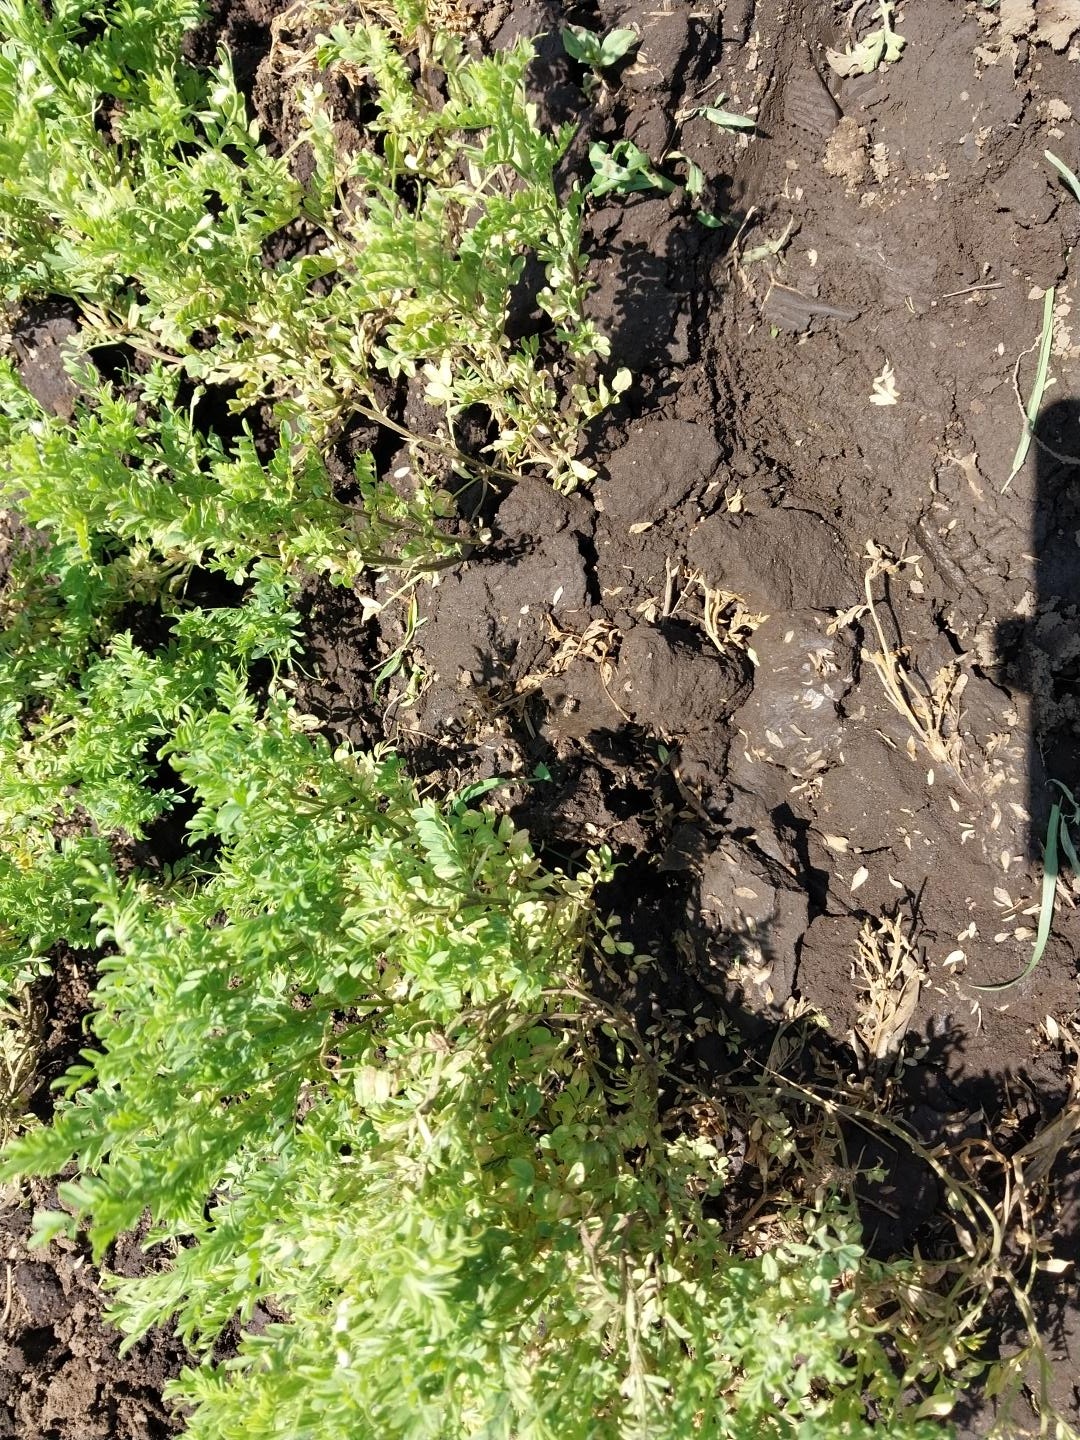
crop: lentil
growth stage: flowering
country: Tanzania
